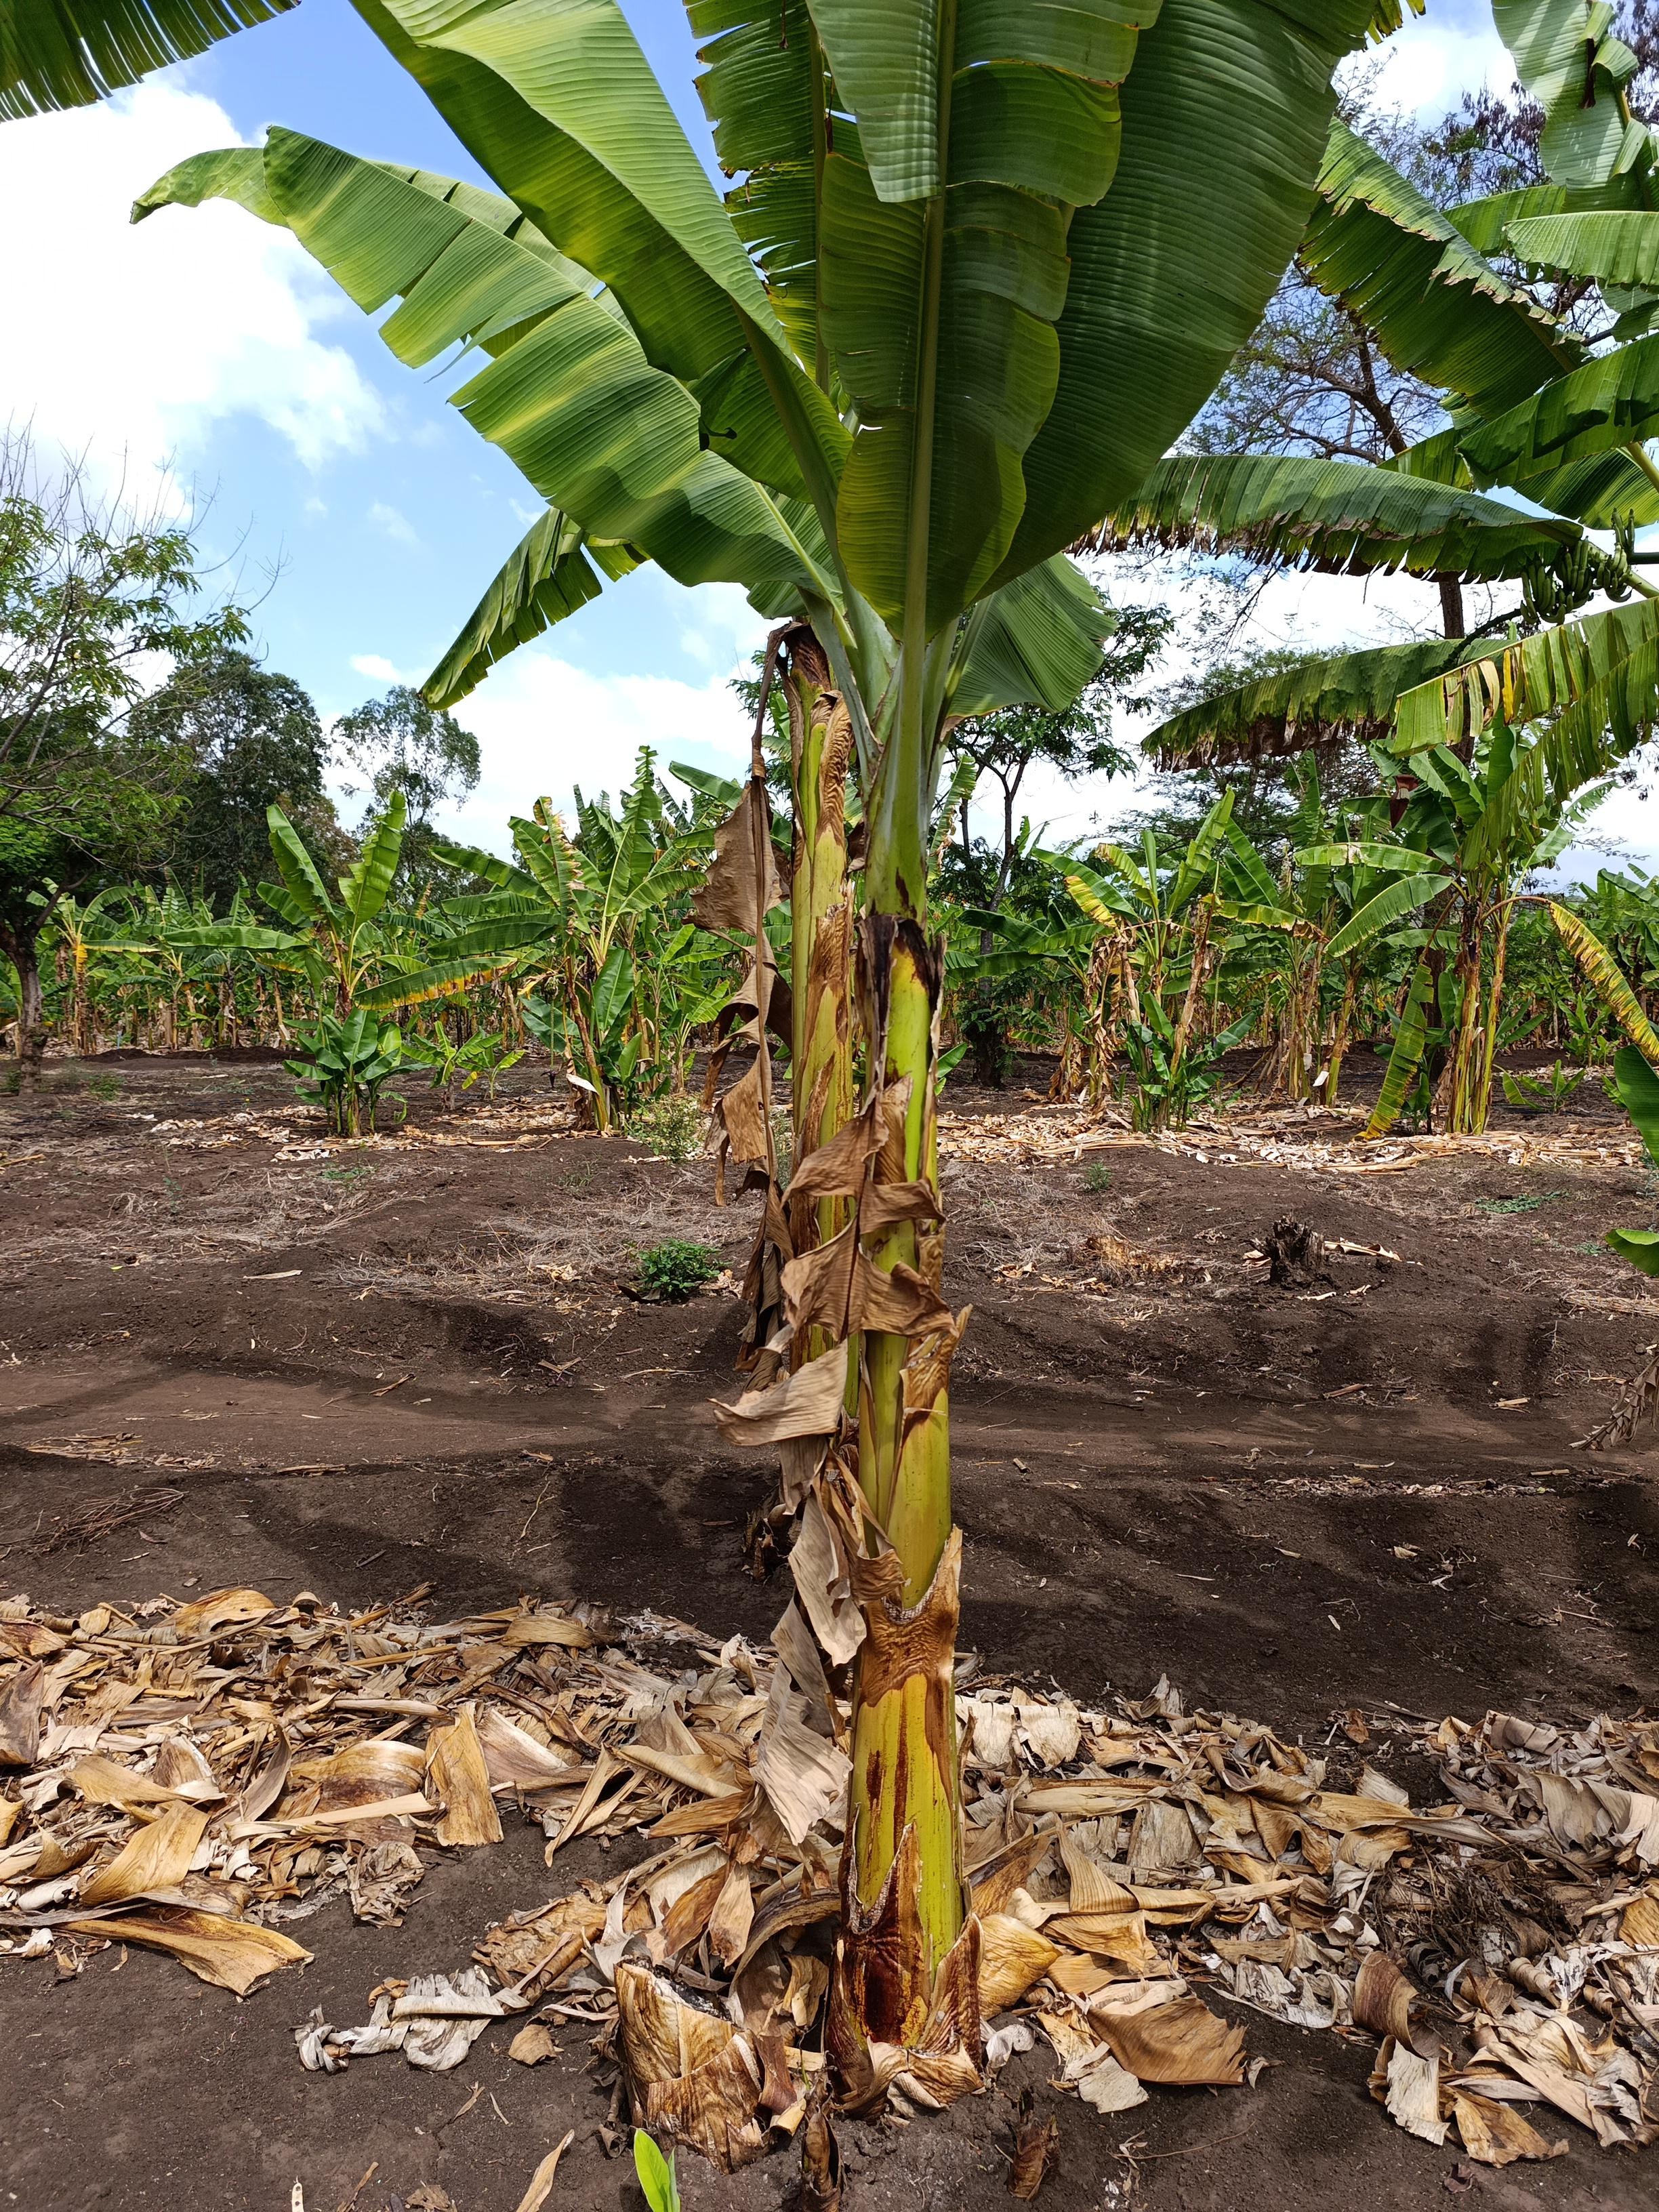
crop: banana
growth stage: vegetative
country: Tanzania
